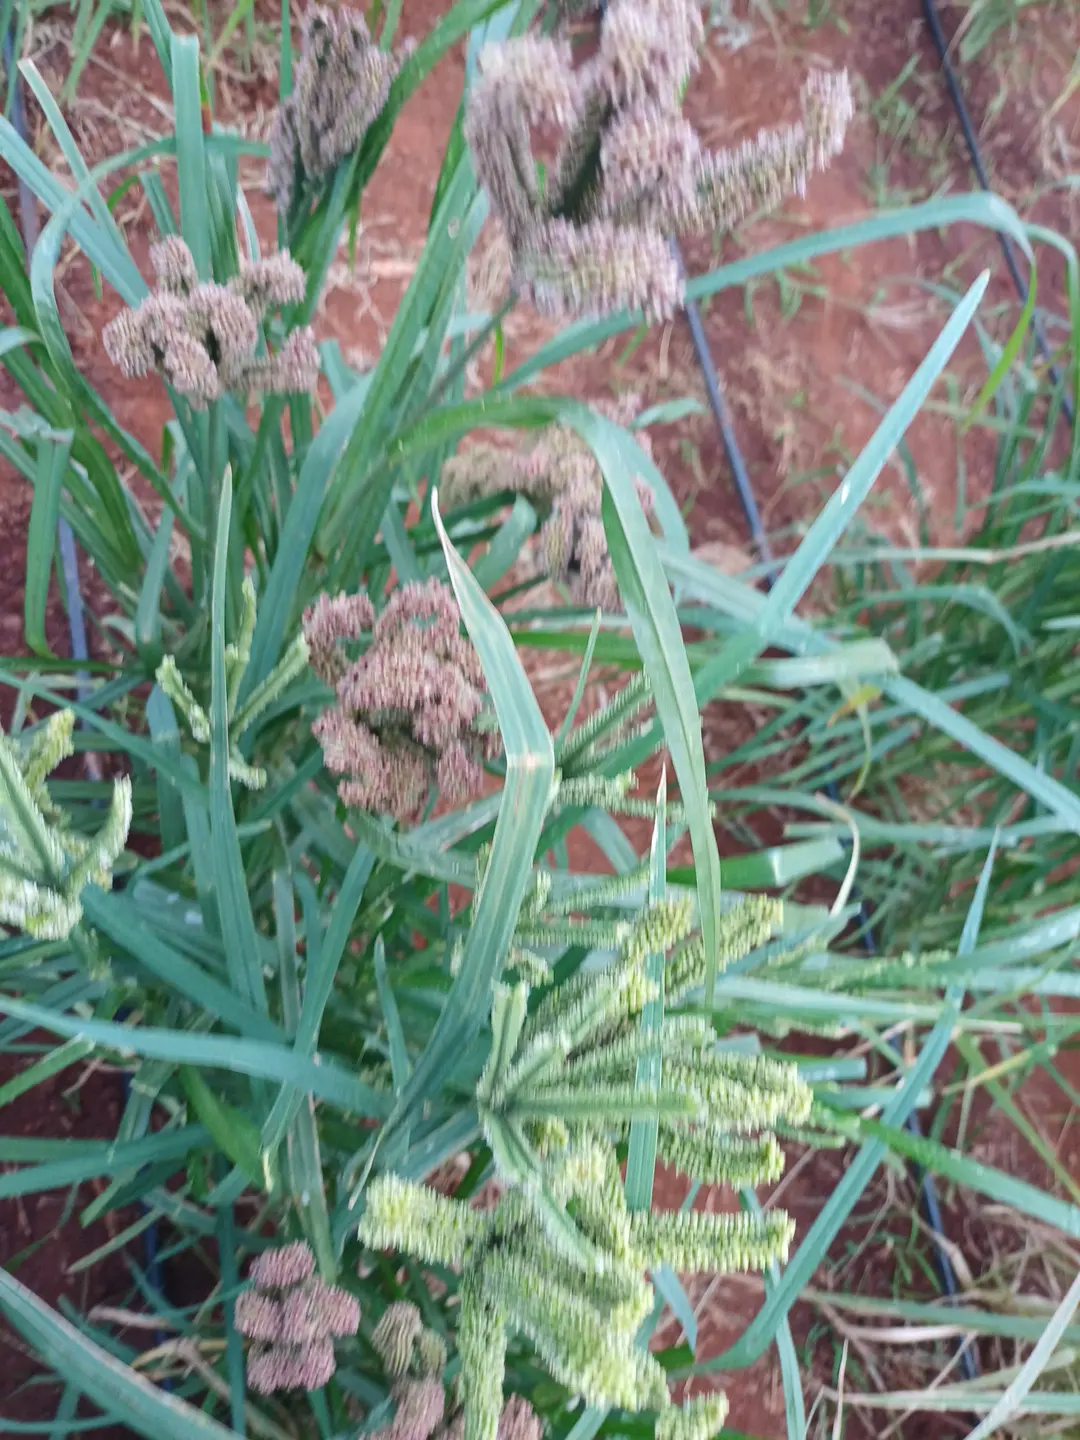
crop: finger millet
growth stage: filling grain
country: Kenya
